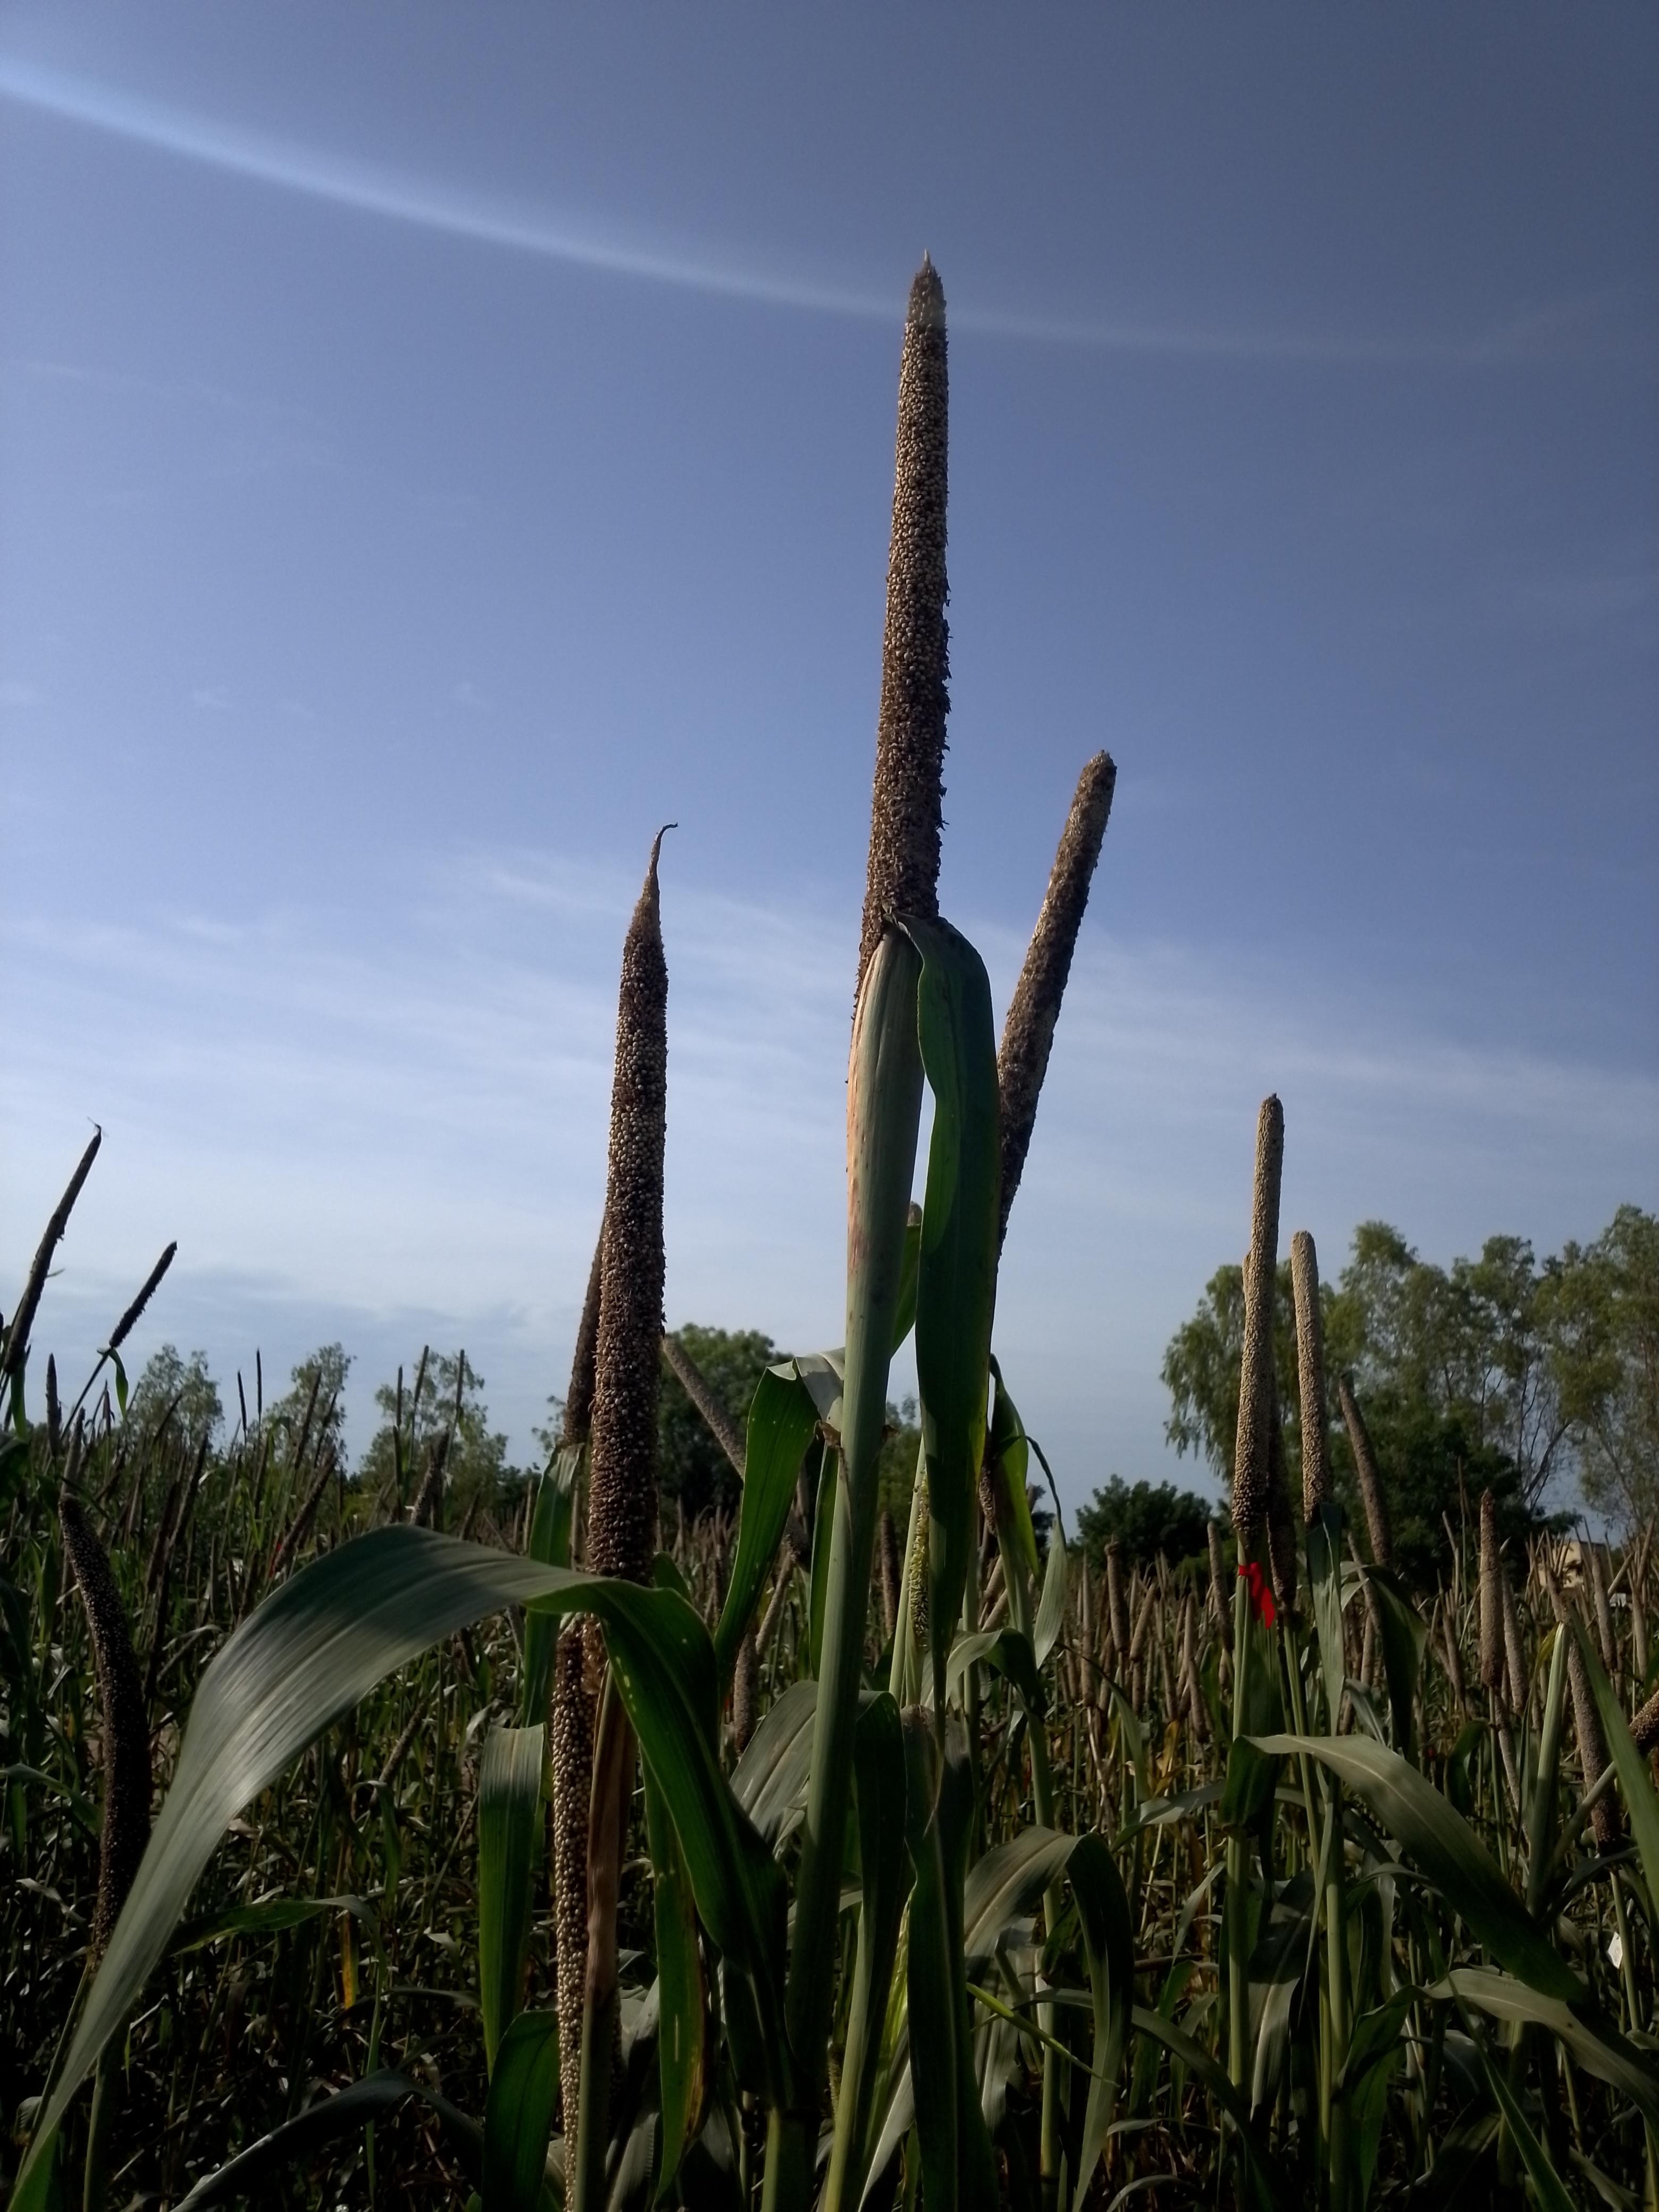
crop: pearl millet
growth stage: filling grain
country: Senegal
